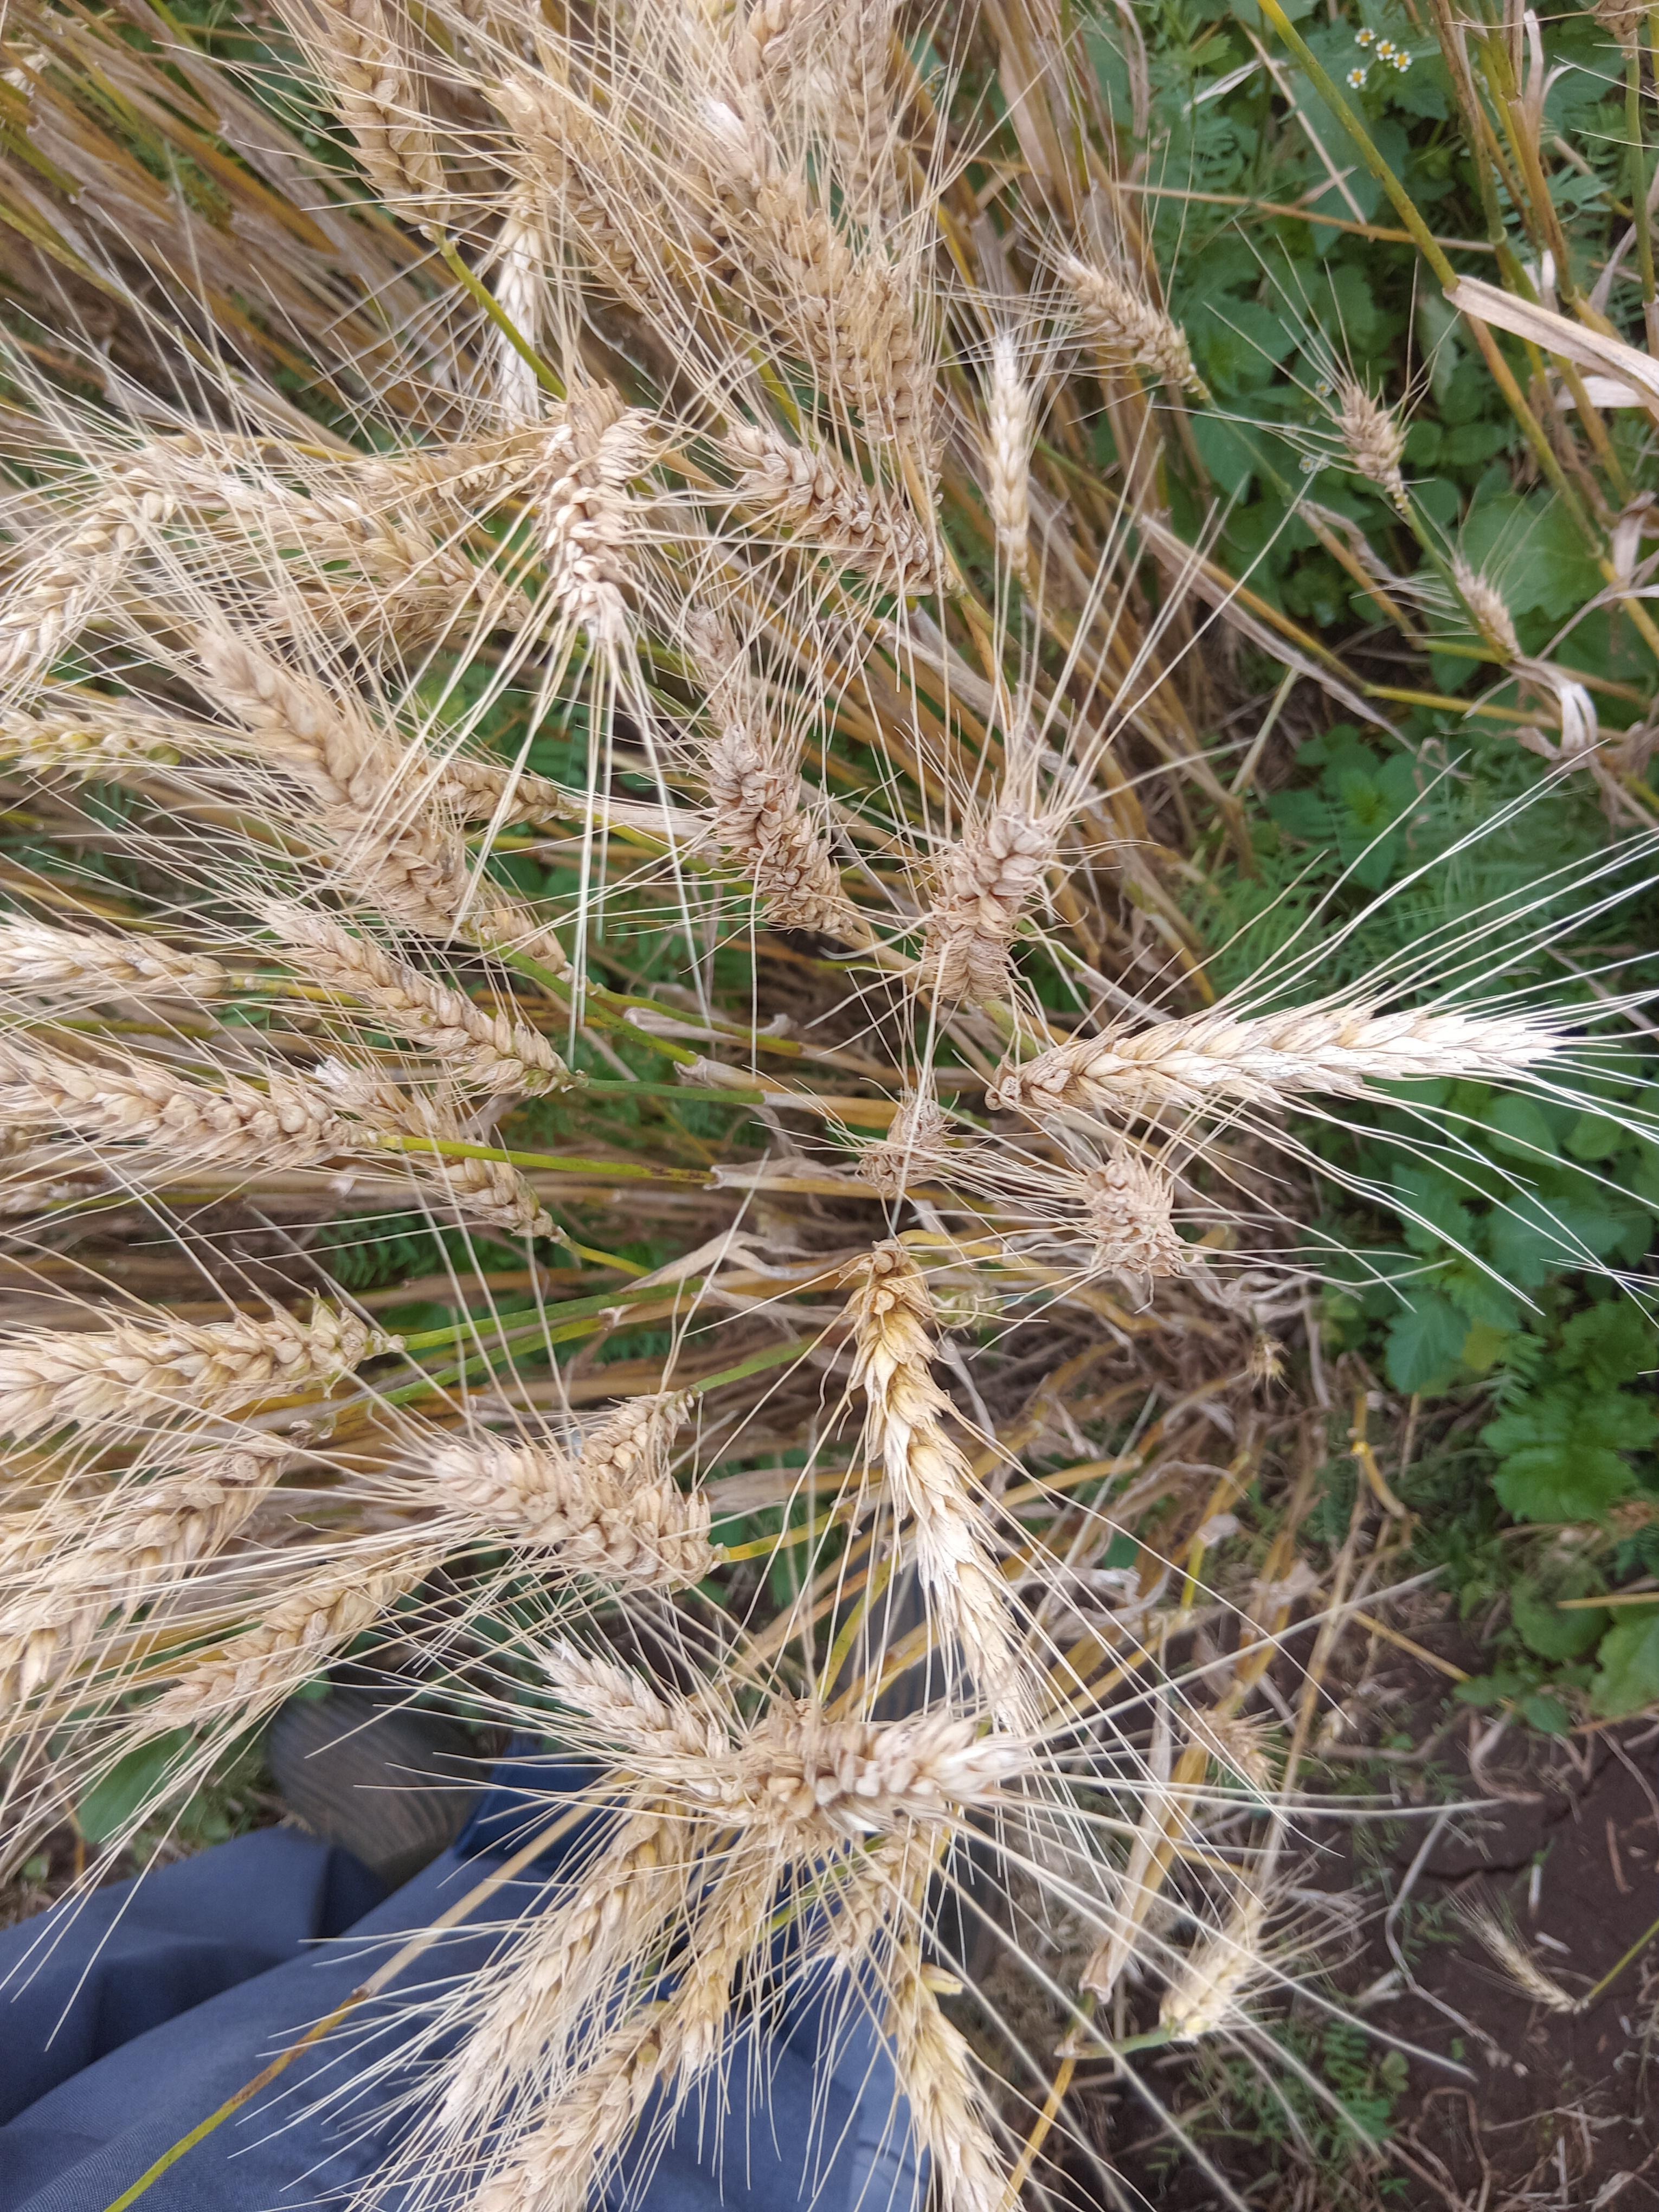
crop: wheat
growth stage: maturity
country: Kenya
